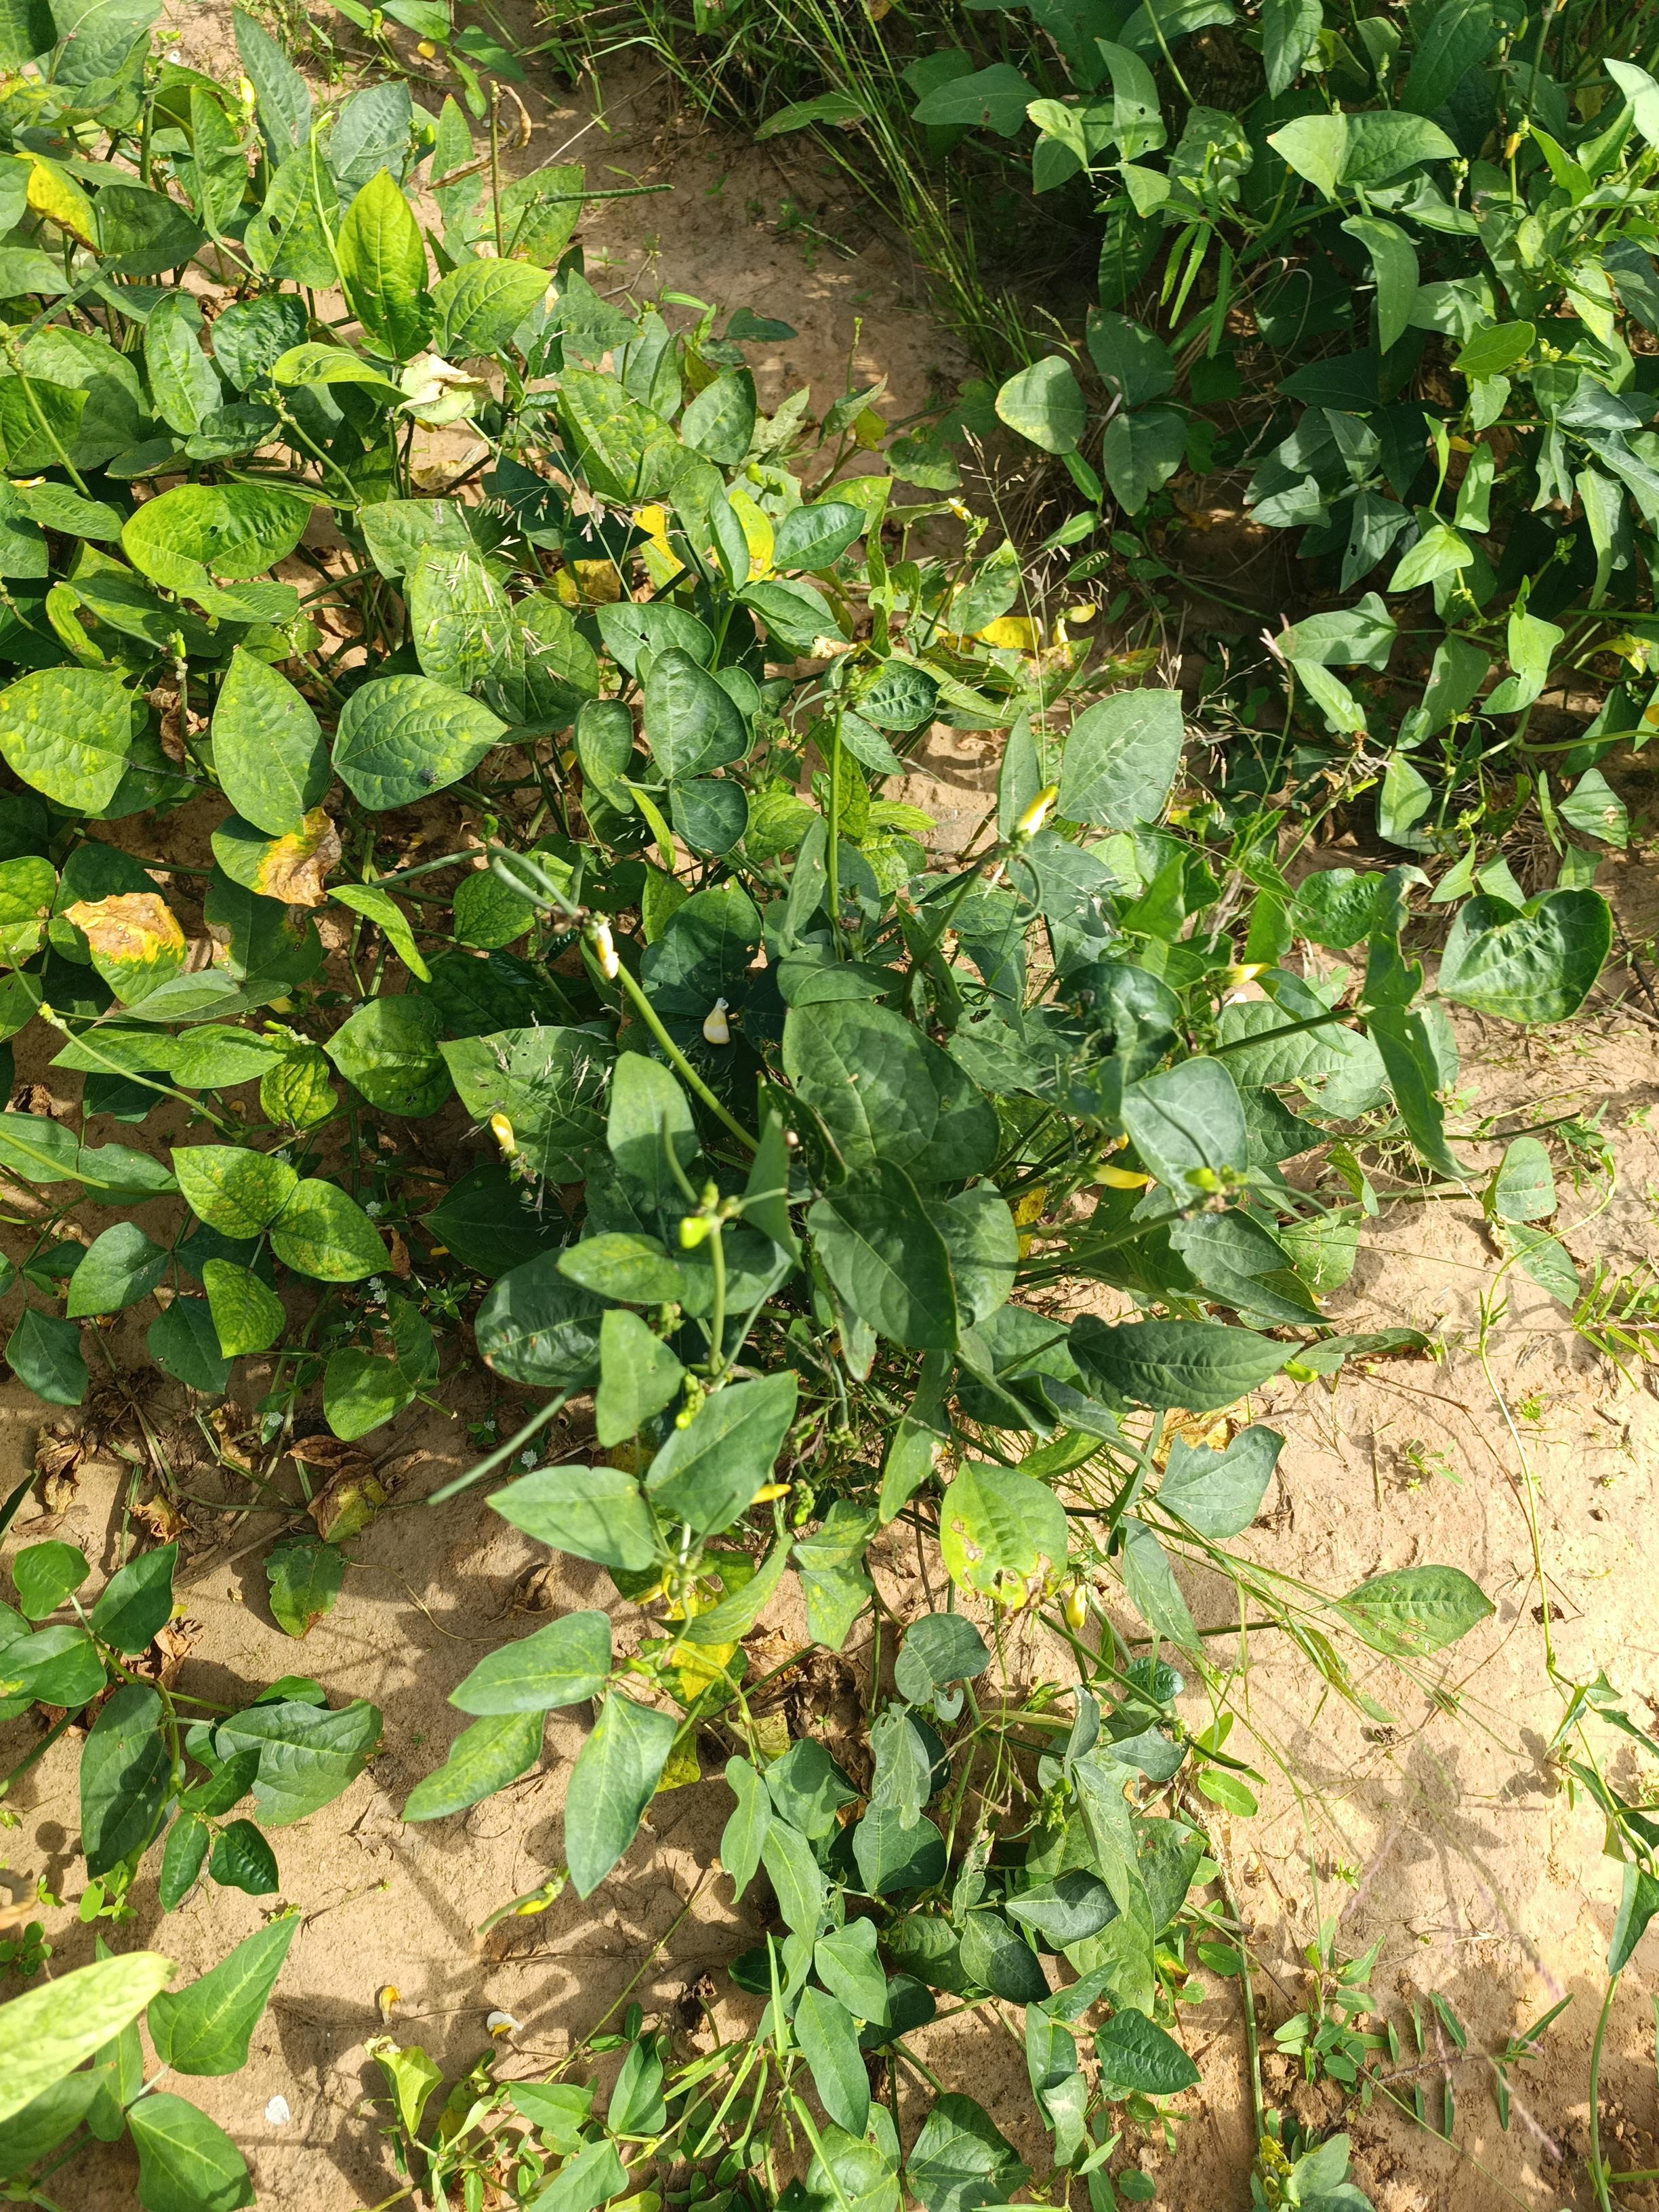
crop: cowpea
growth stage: maturity
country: Nigeria
